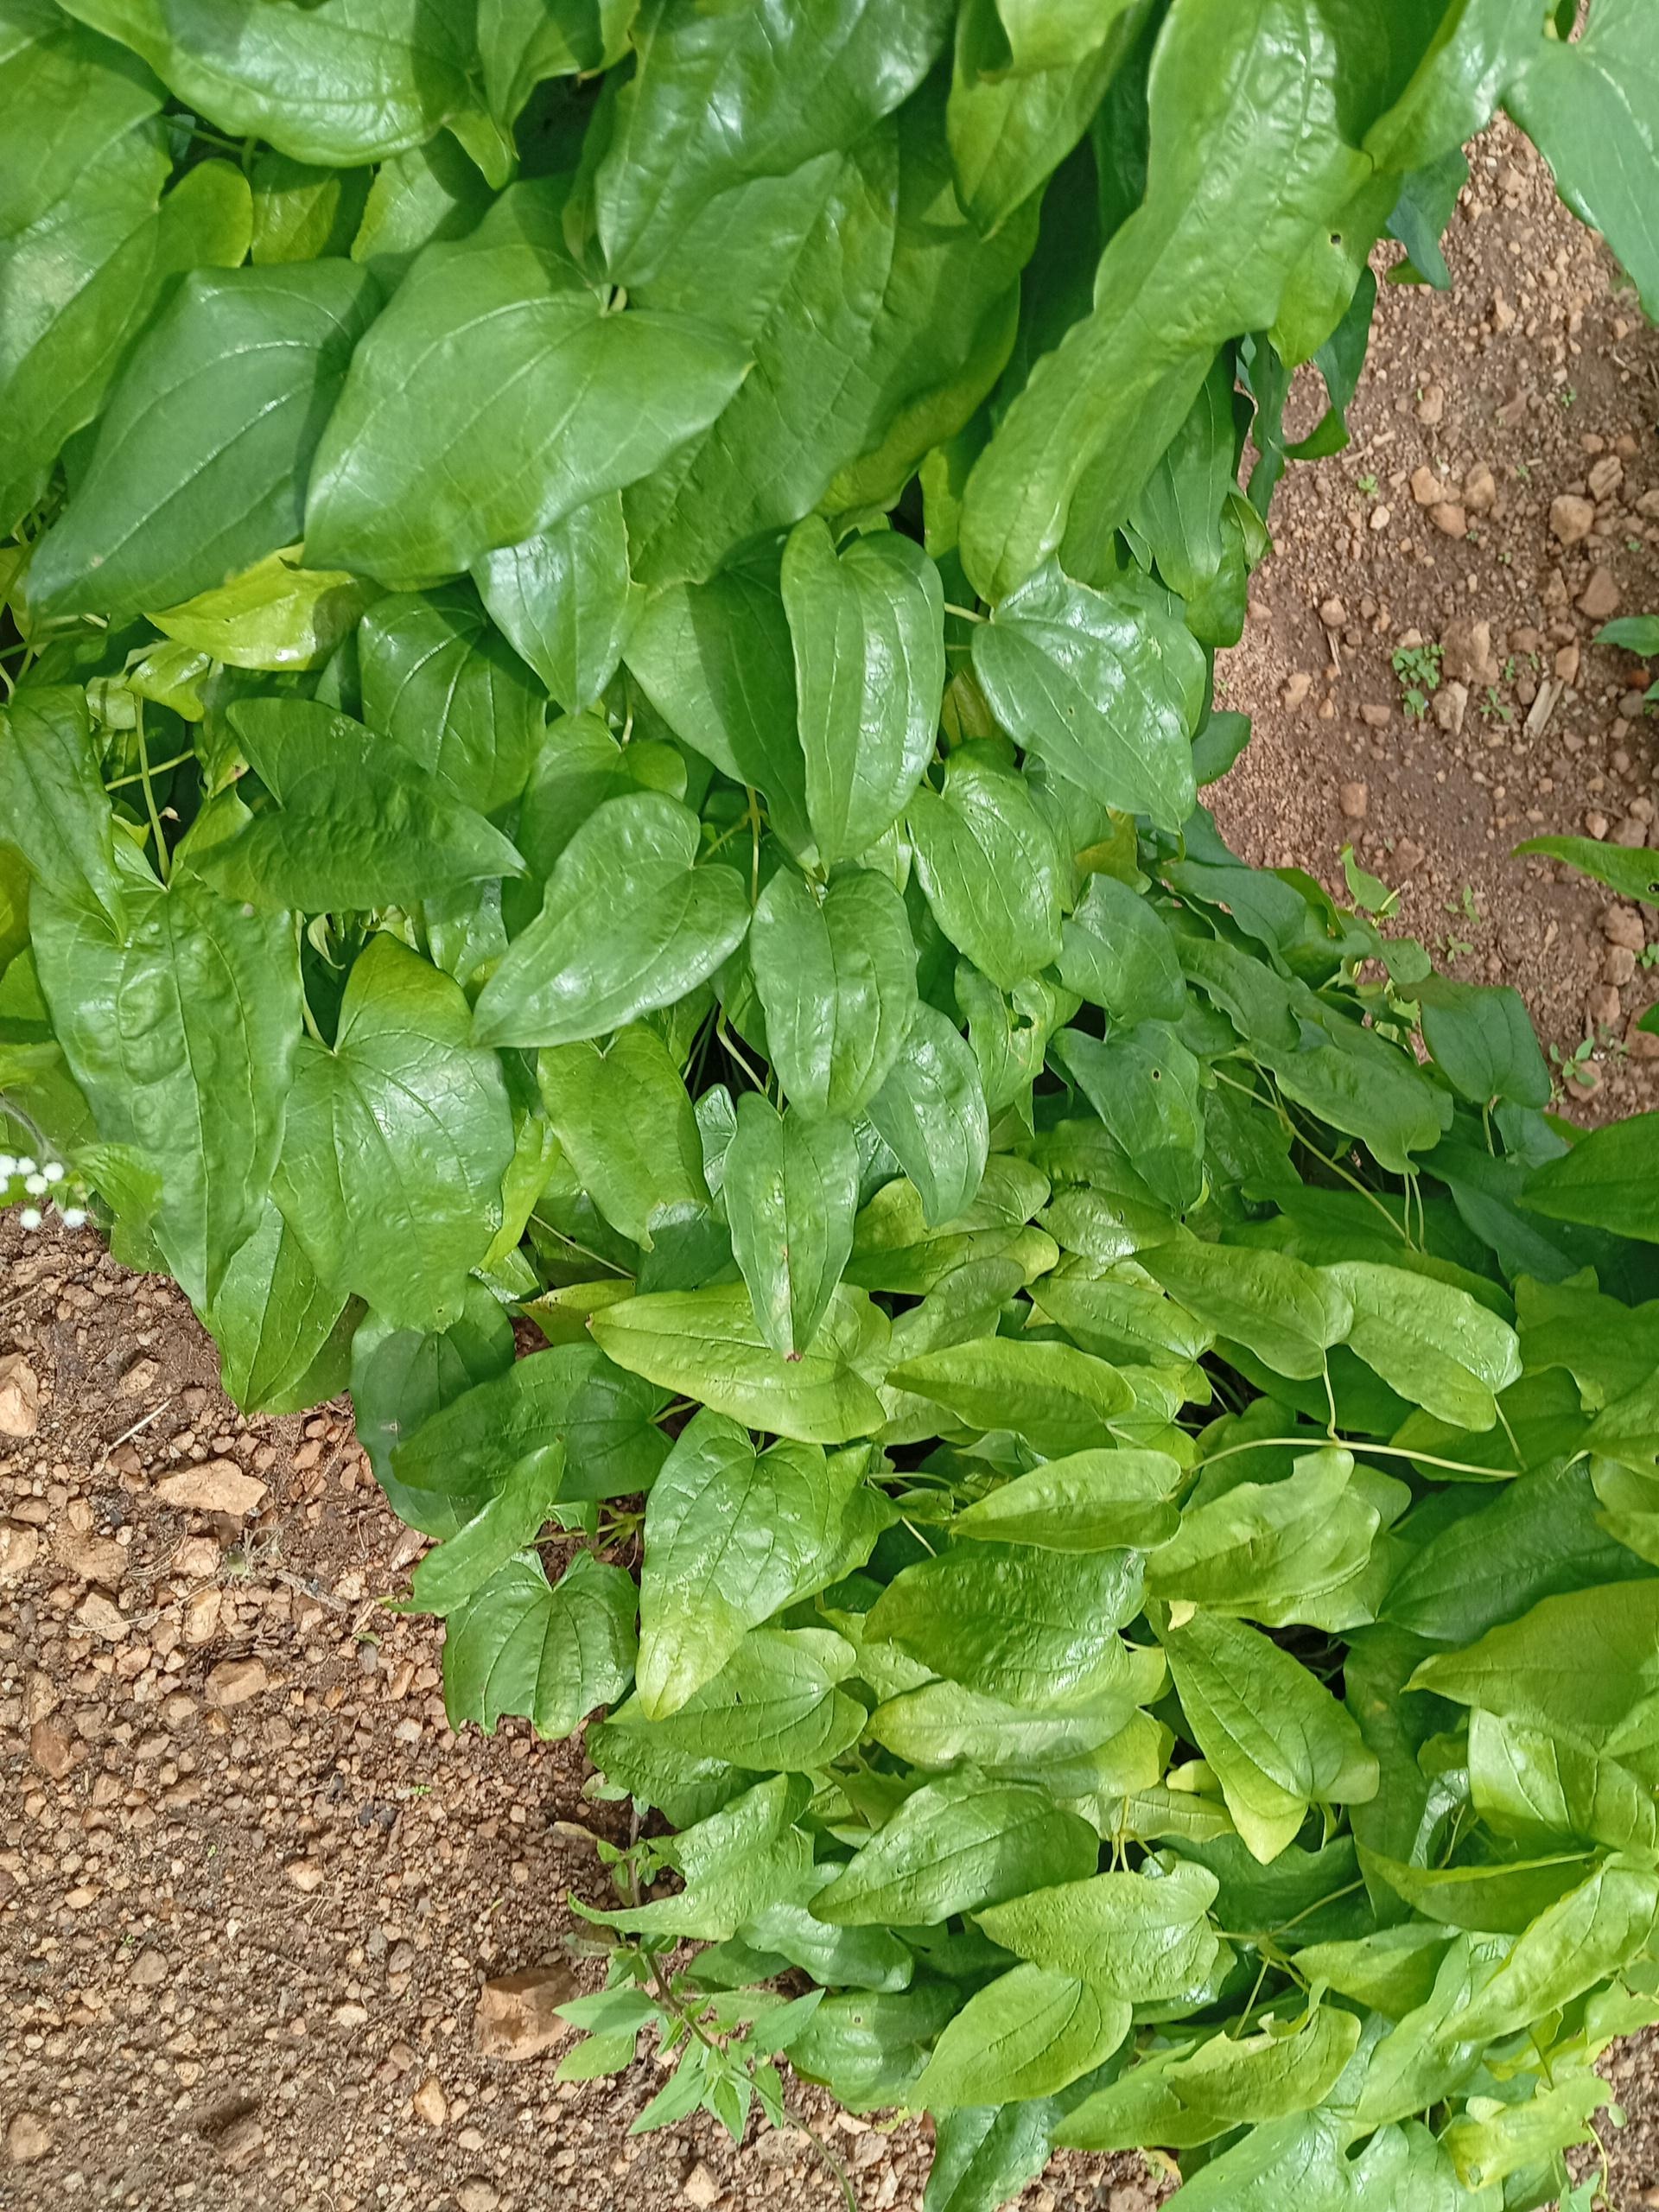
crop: yam
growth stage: vegetative
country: Nigeria
